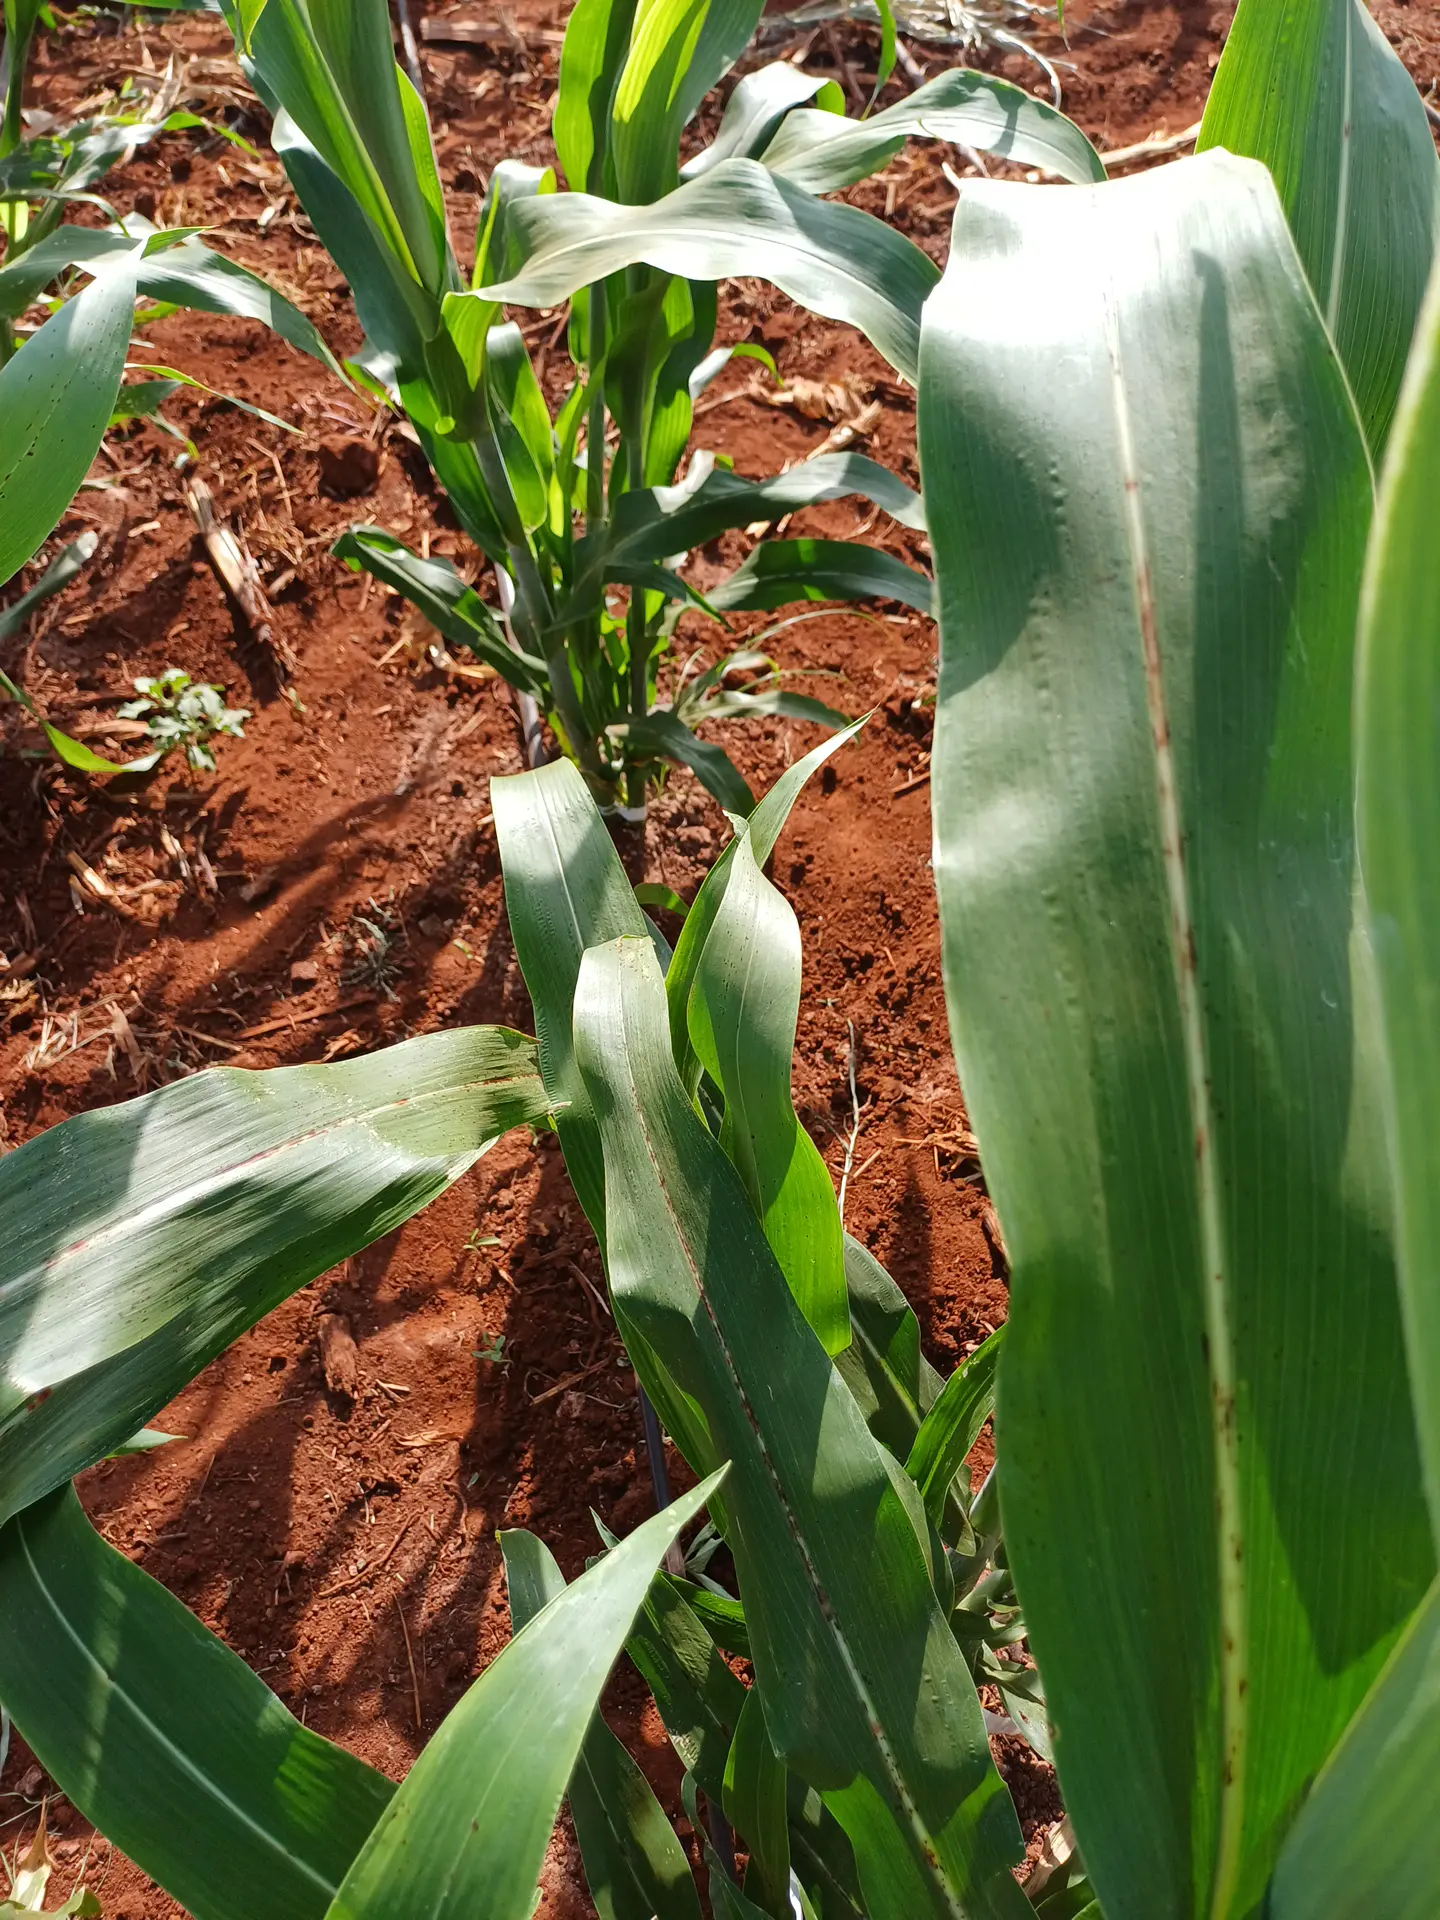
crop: sorghum
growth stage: vegetative
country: Kenya
